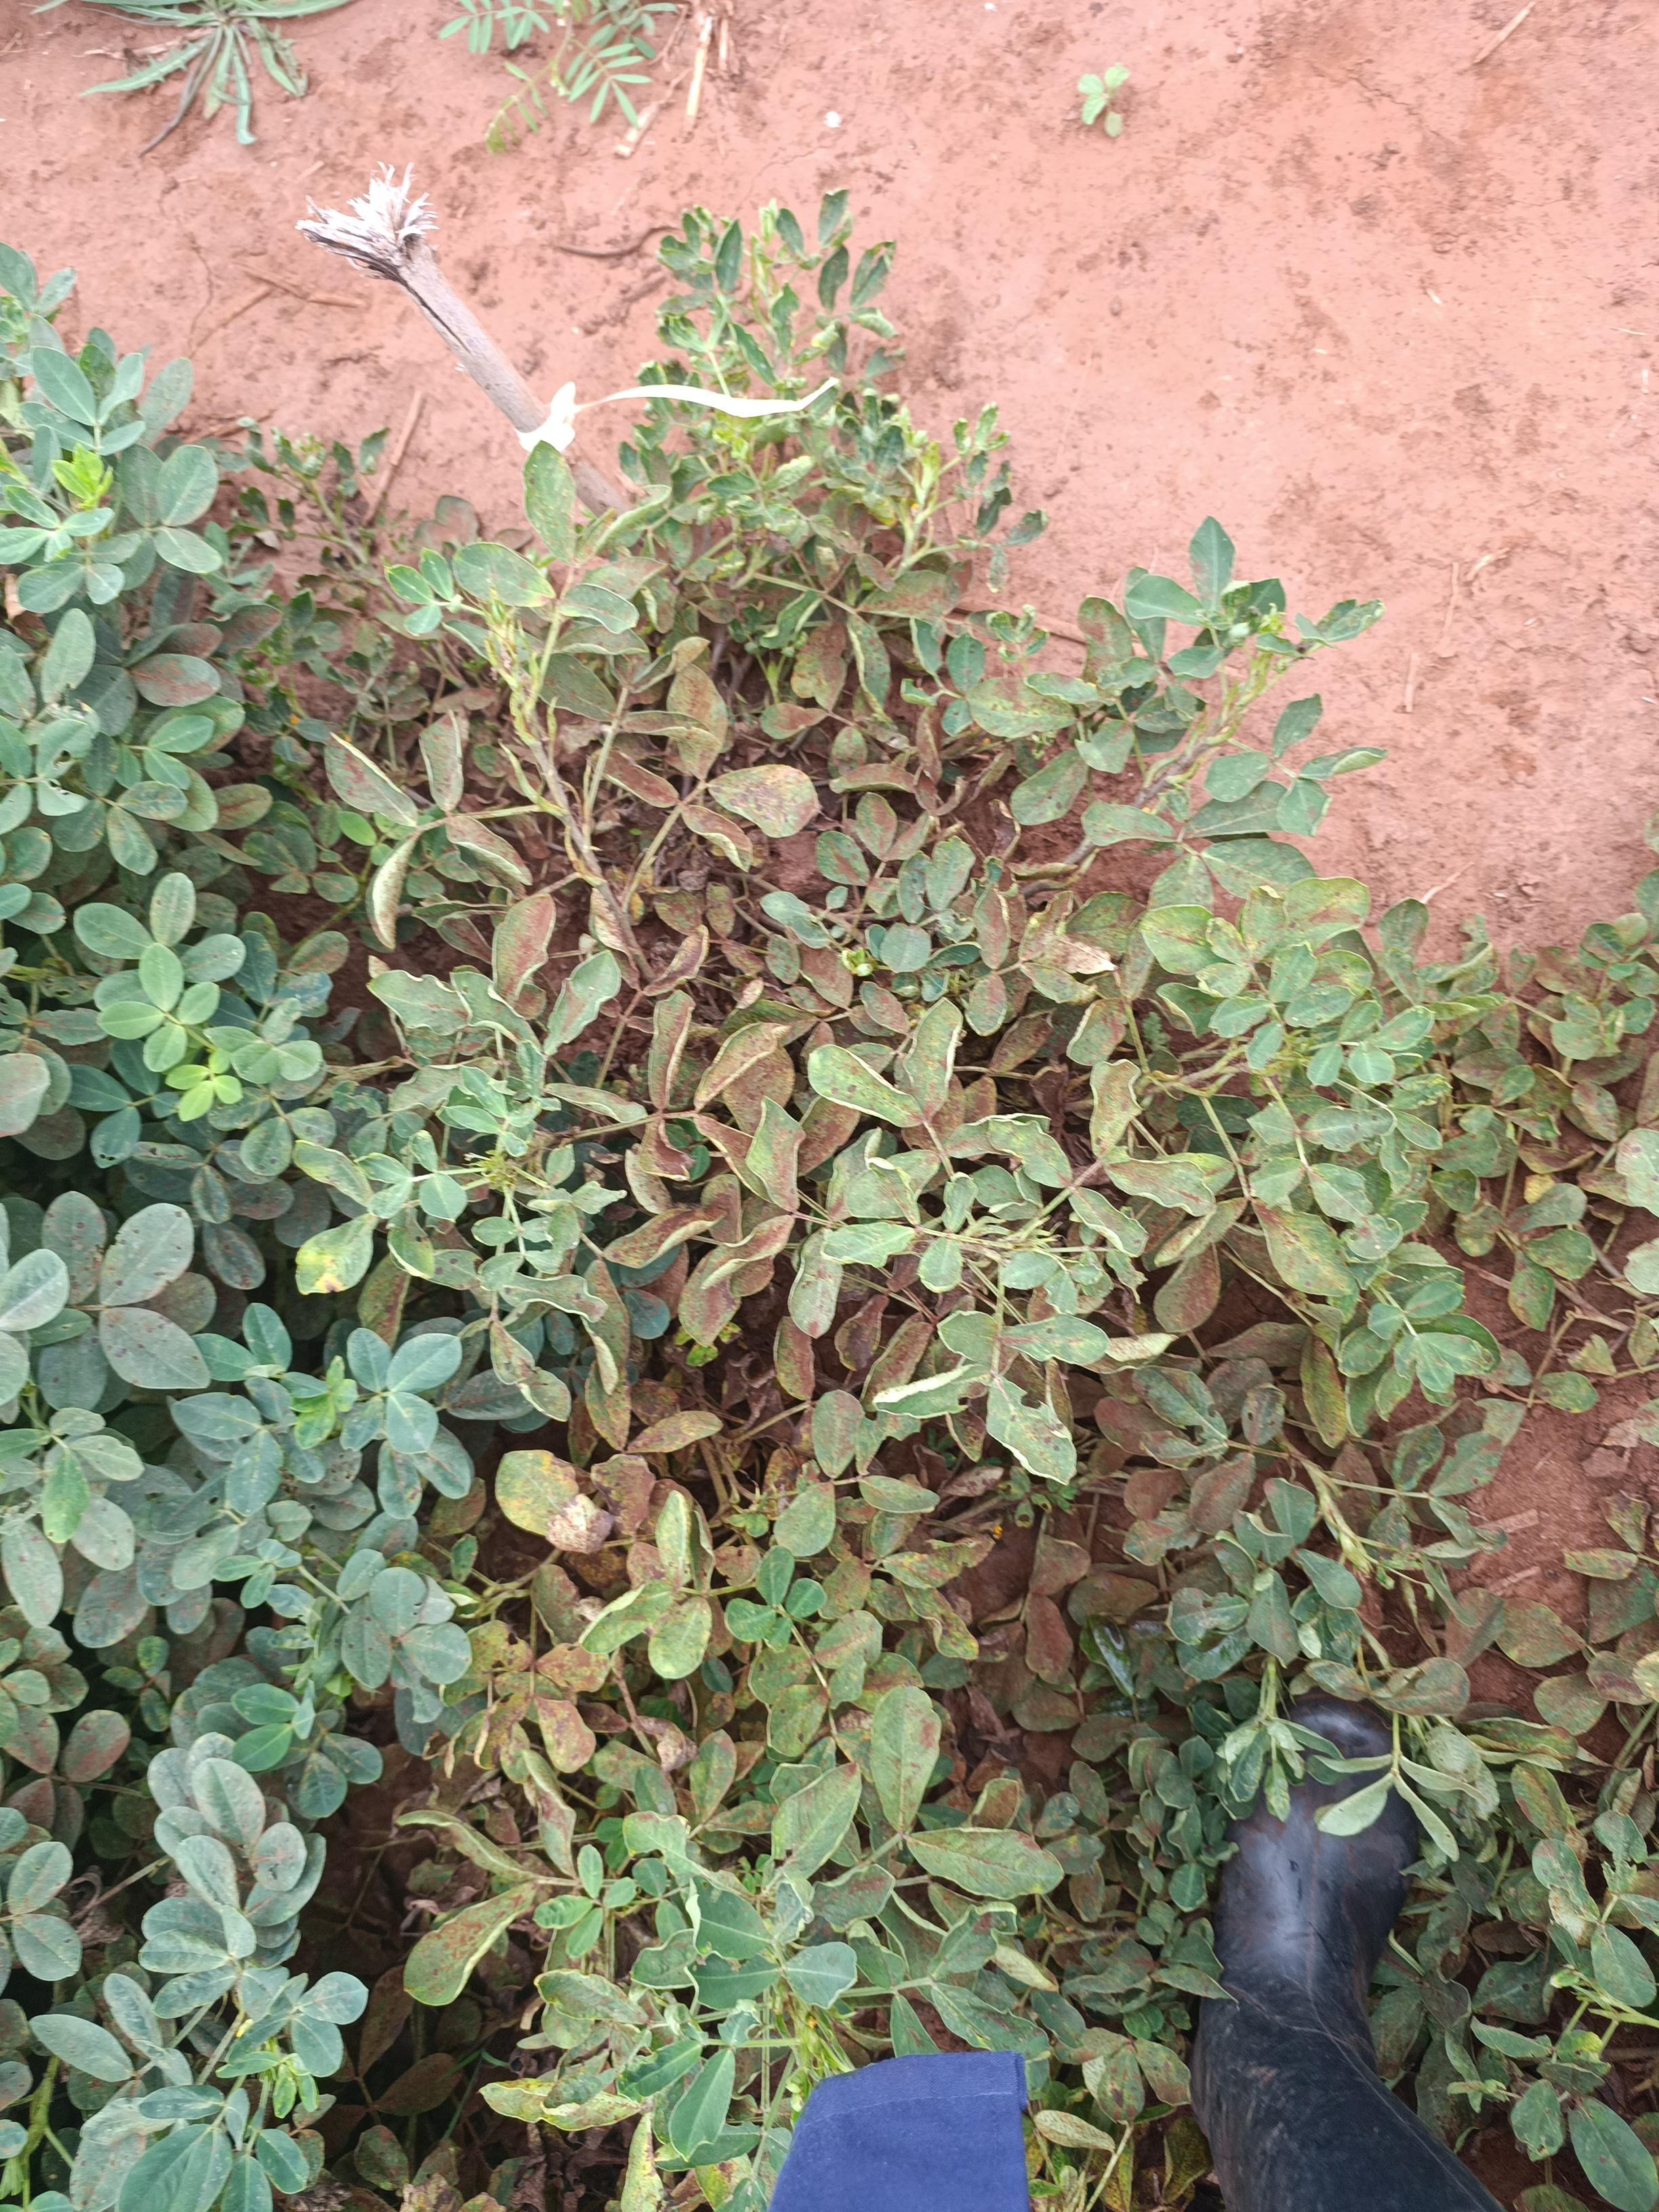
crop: groundnut
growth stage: pegging
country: Kenya
